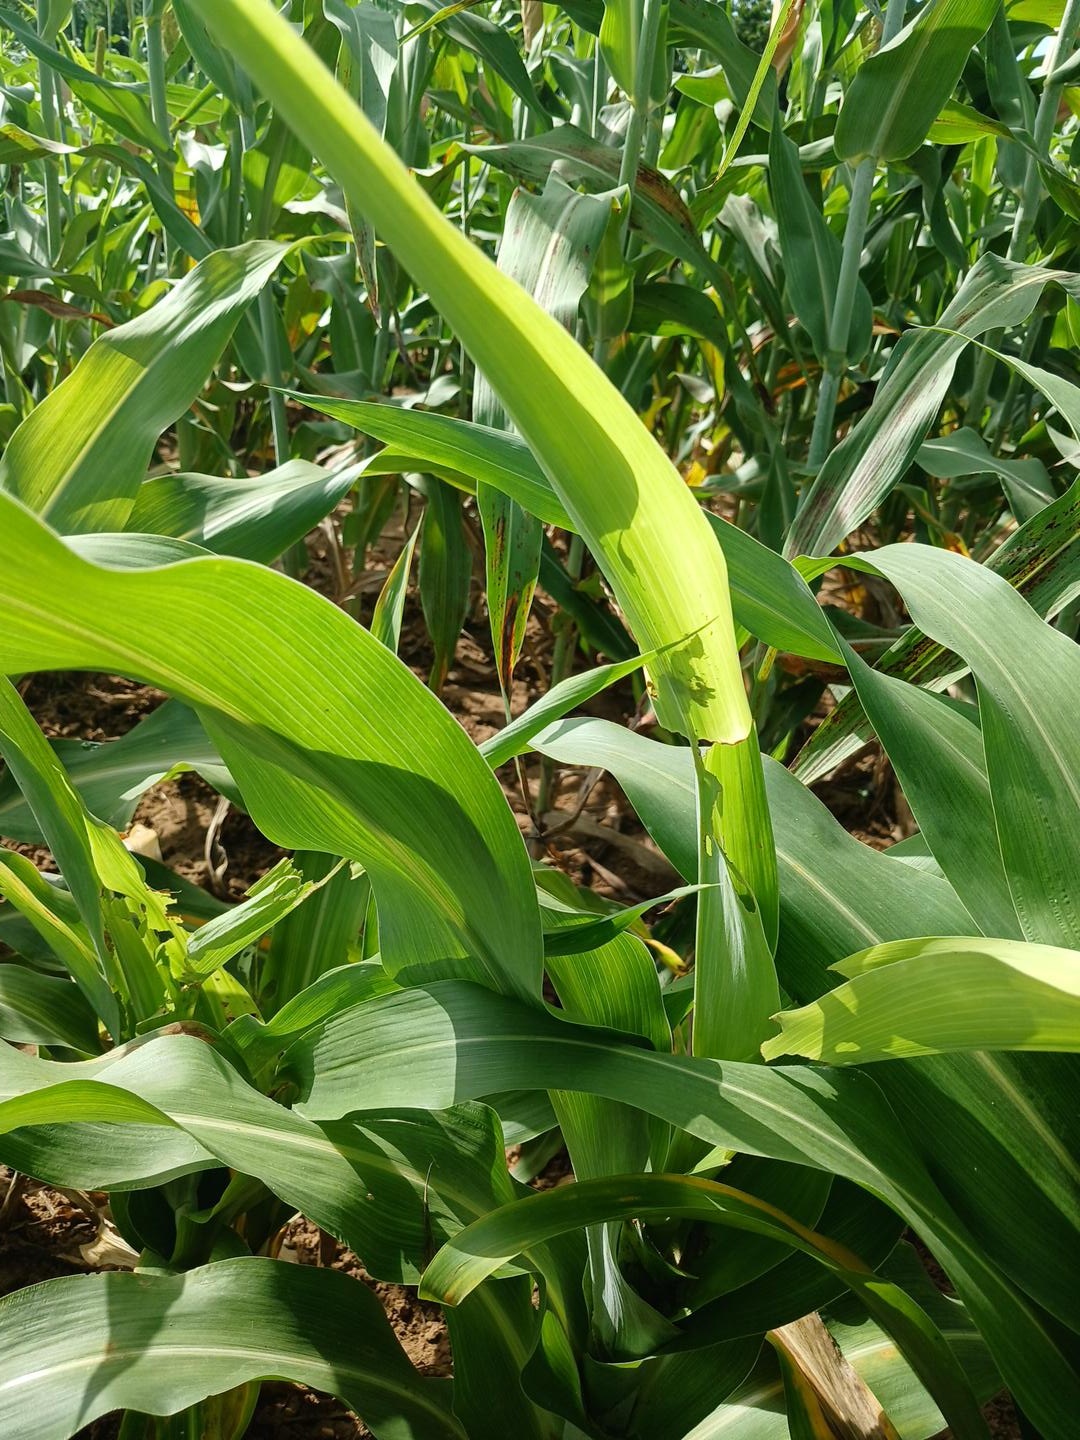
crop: sorghum
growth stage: vegetative
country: Senegal
